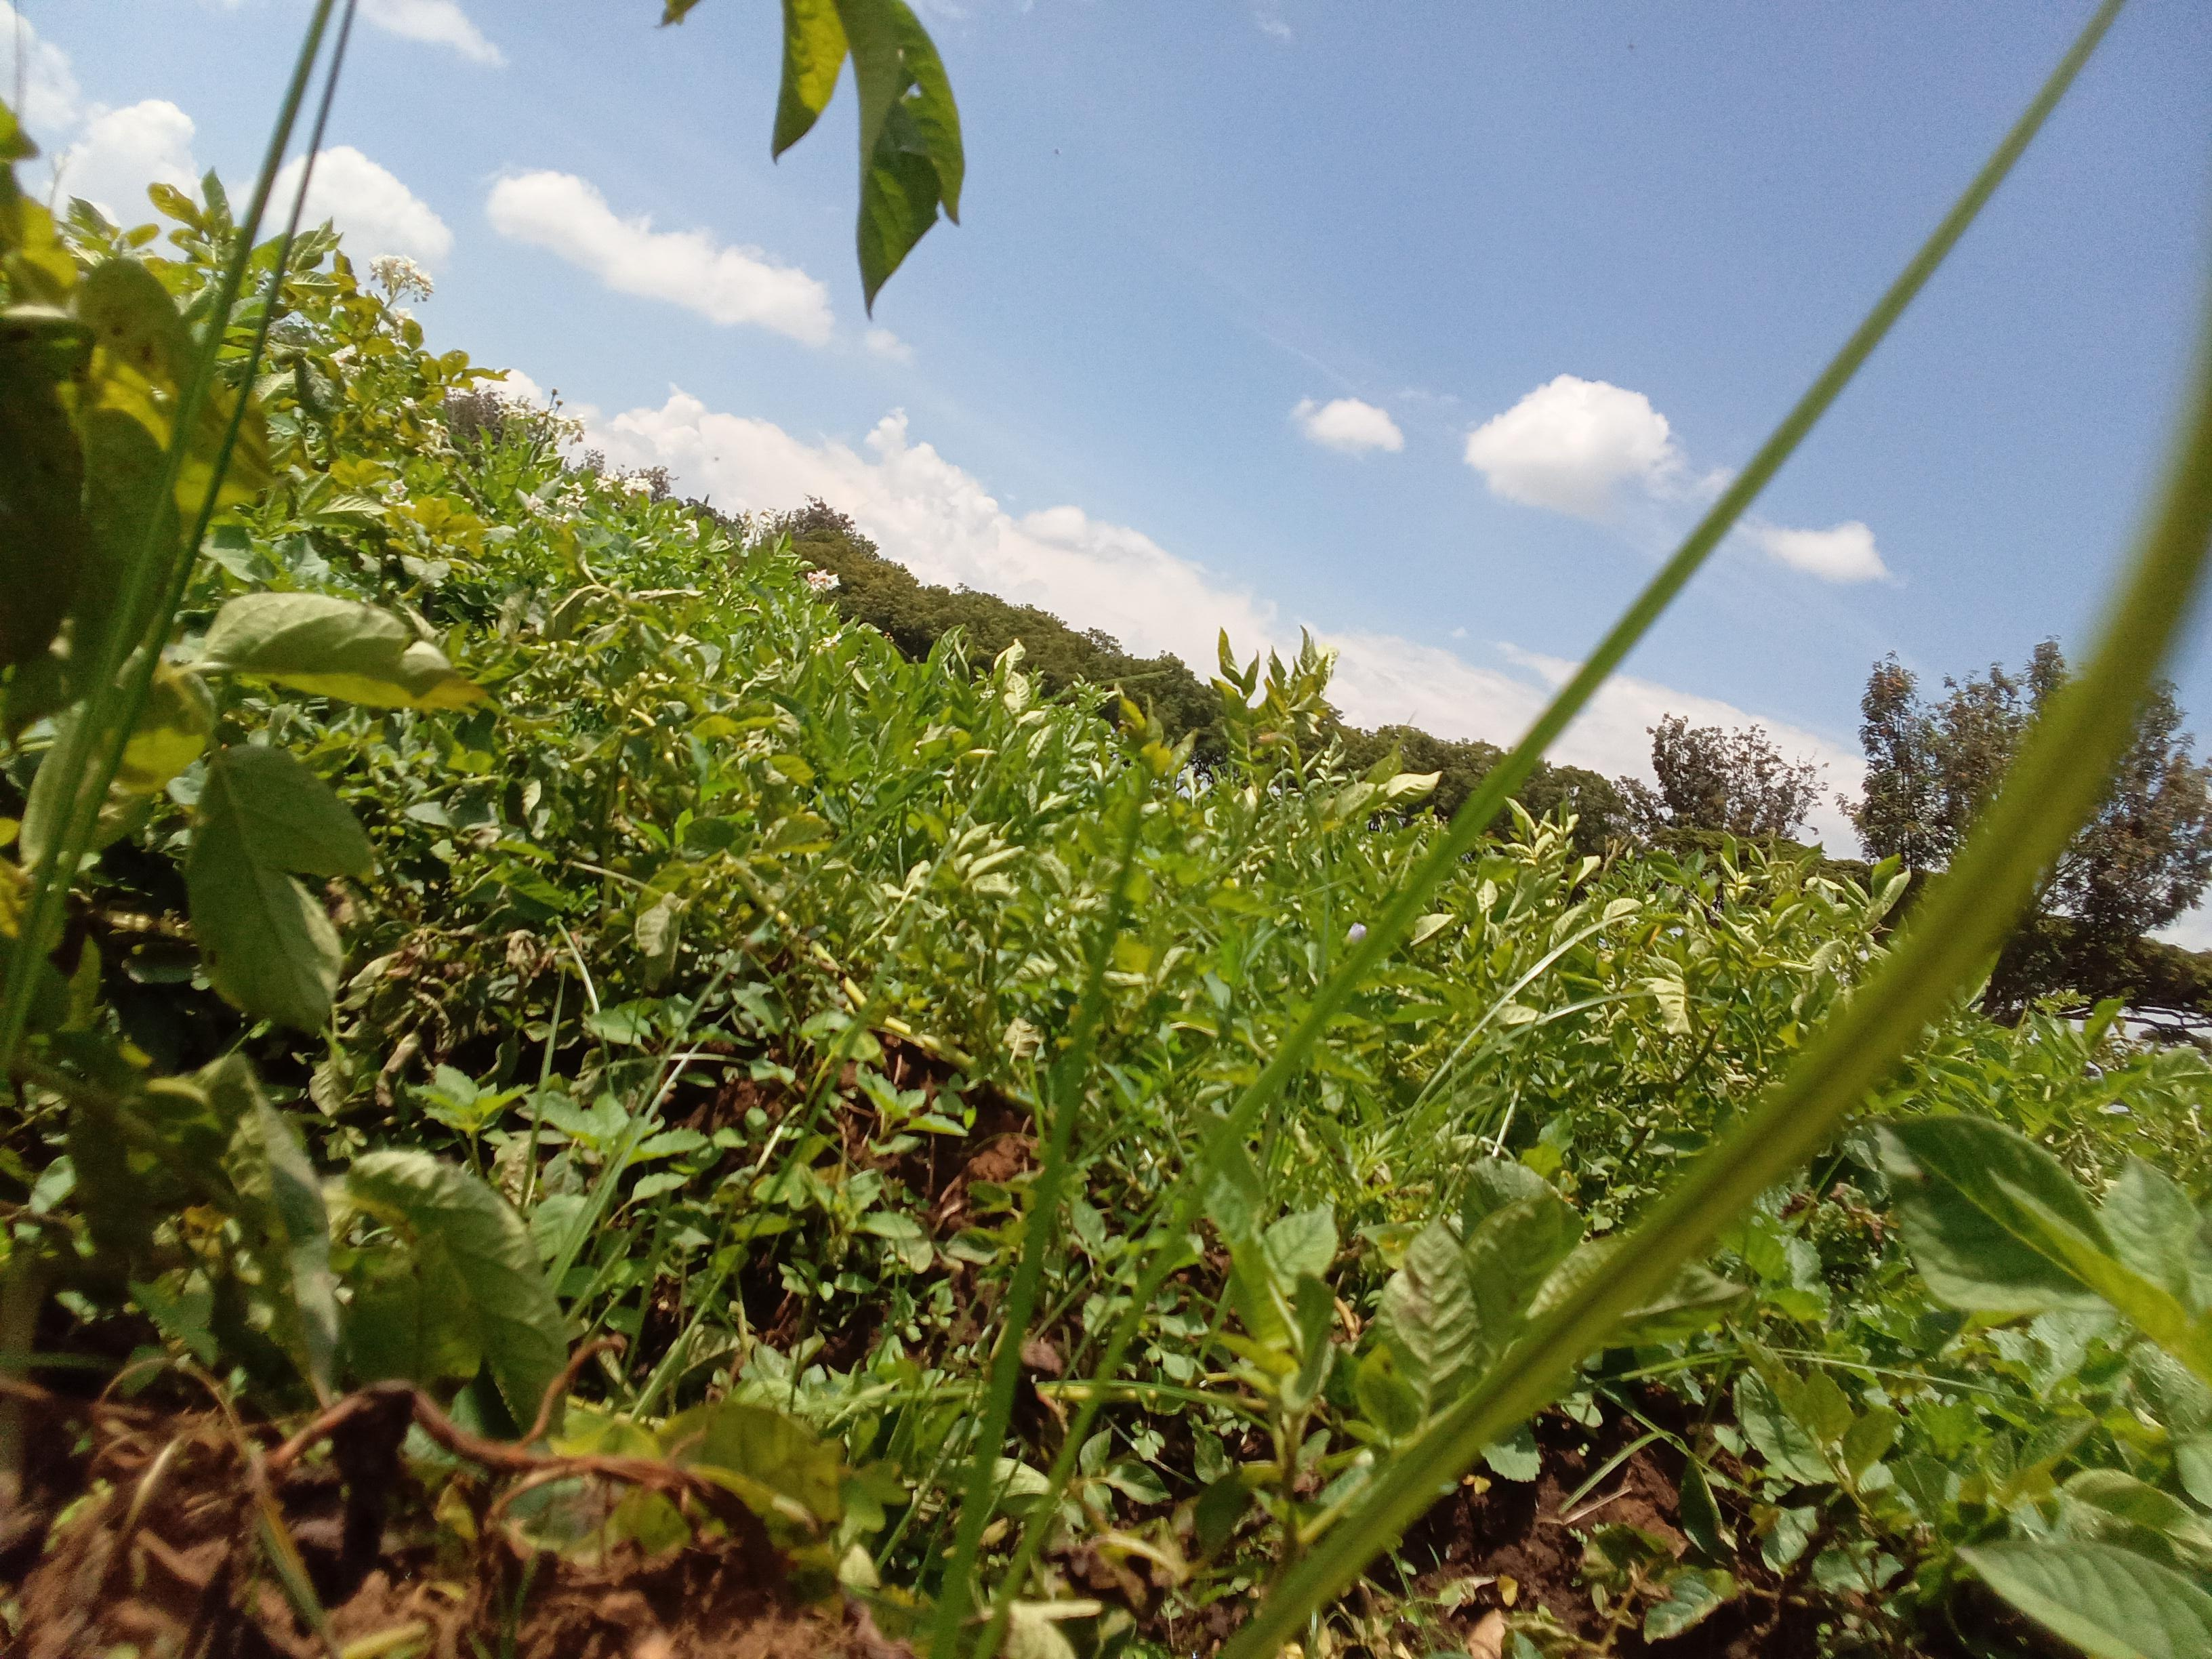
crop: potato
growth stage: vegetative
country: Kenya
